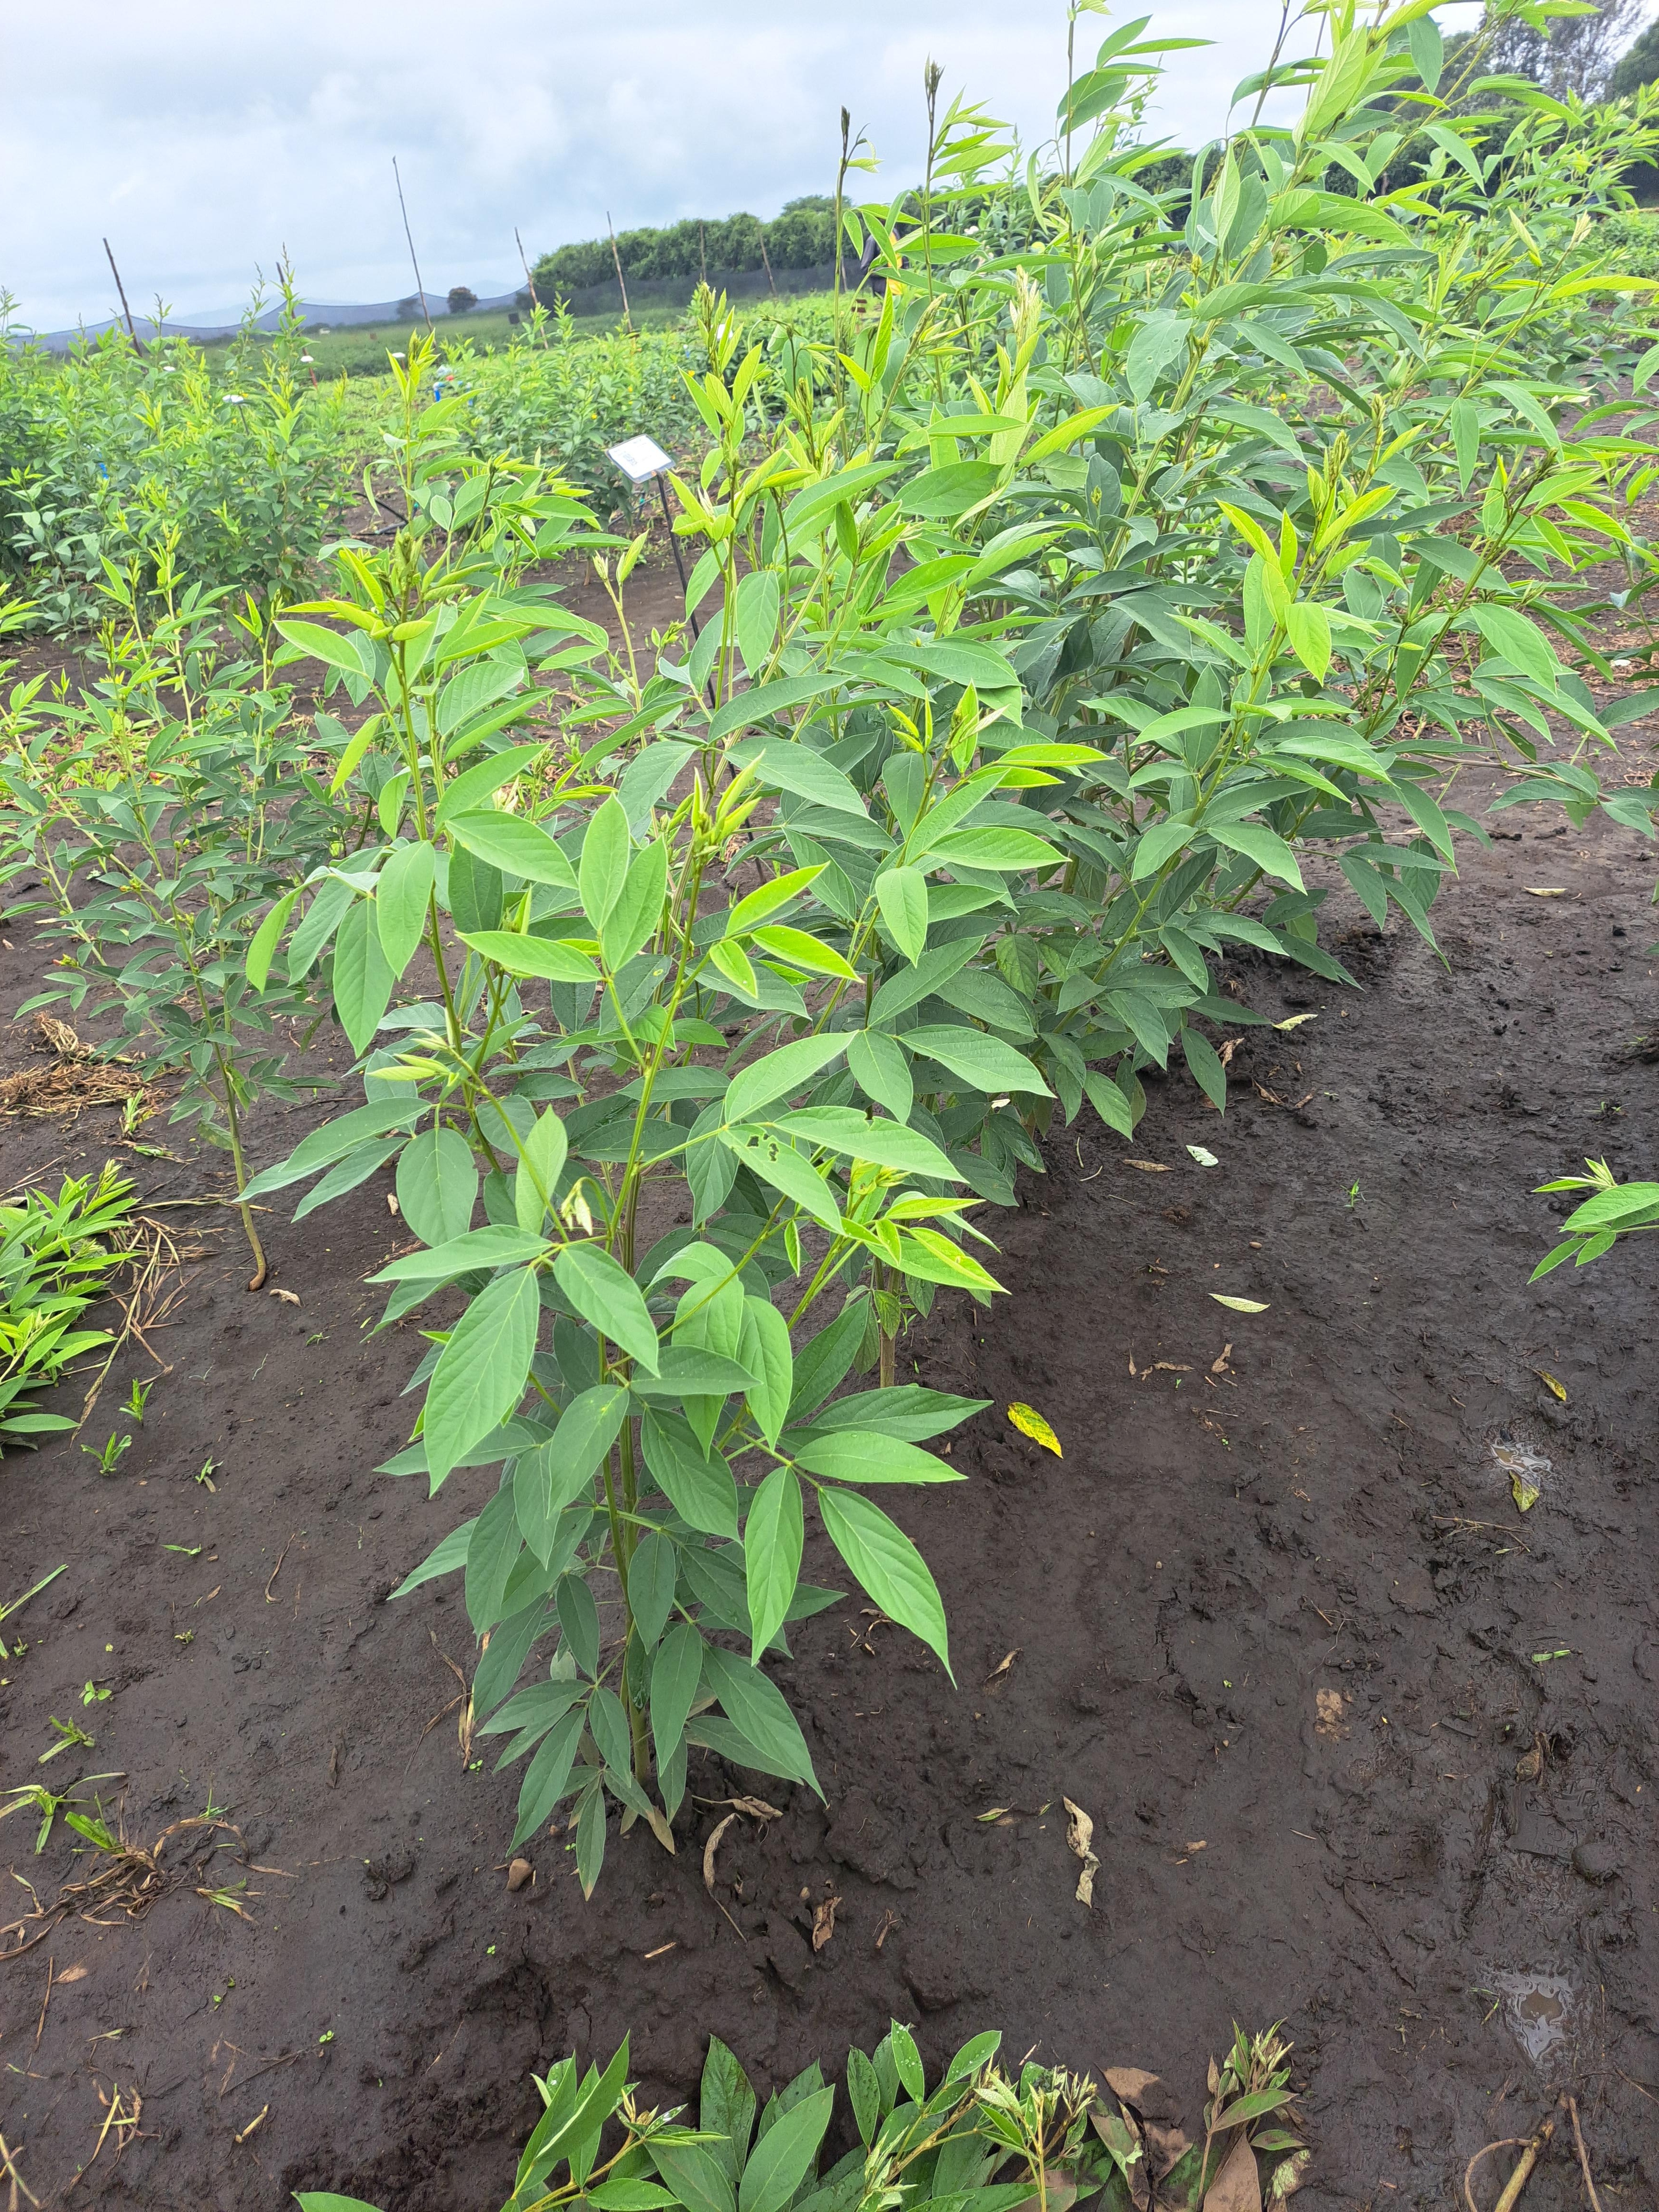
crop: pigeonpea
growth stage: flowering
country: Tanzania
